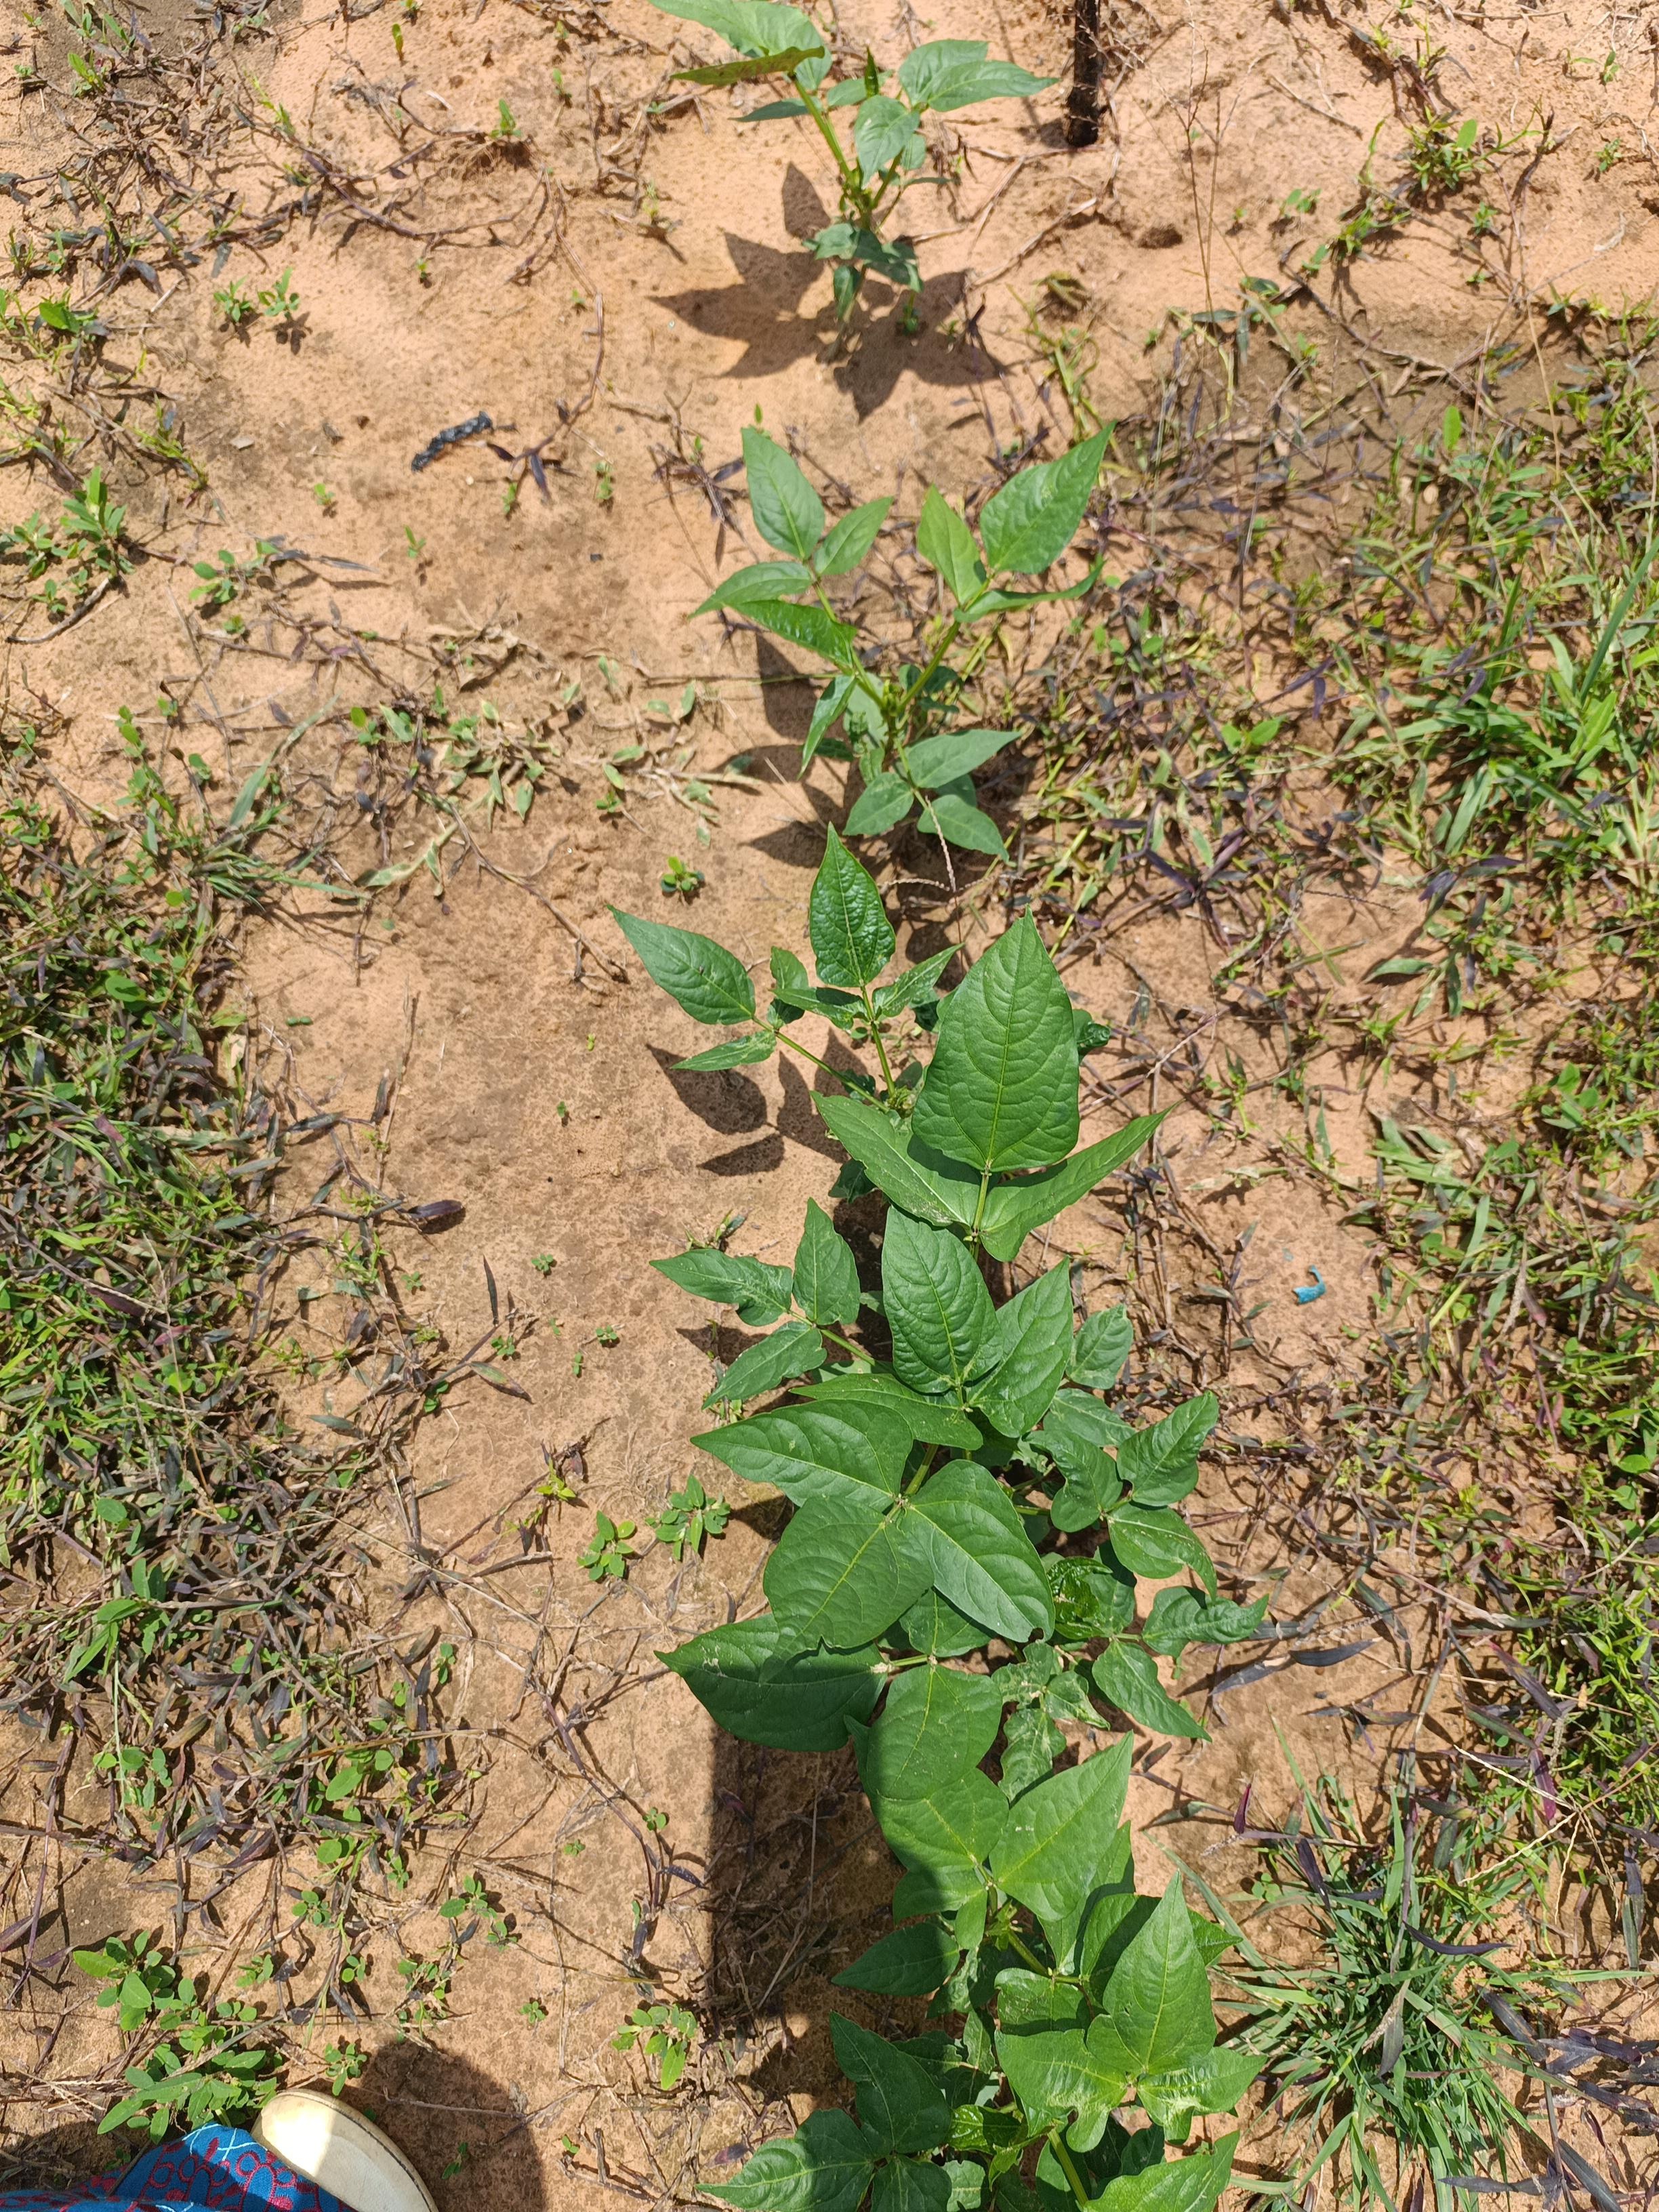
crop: cowpea
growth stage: emergence
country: Nigeria
